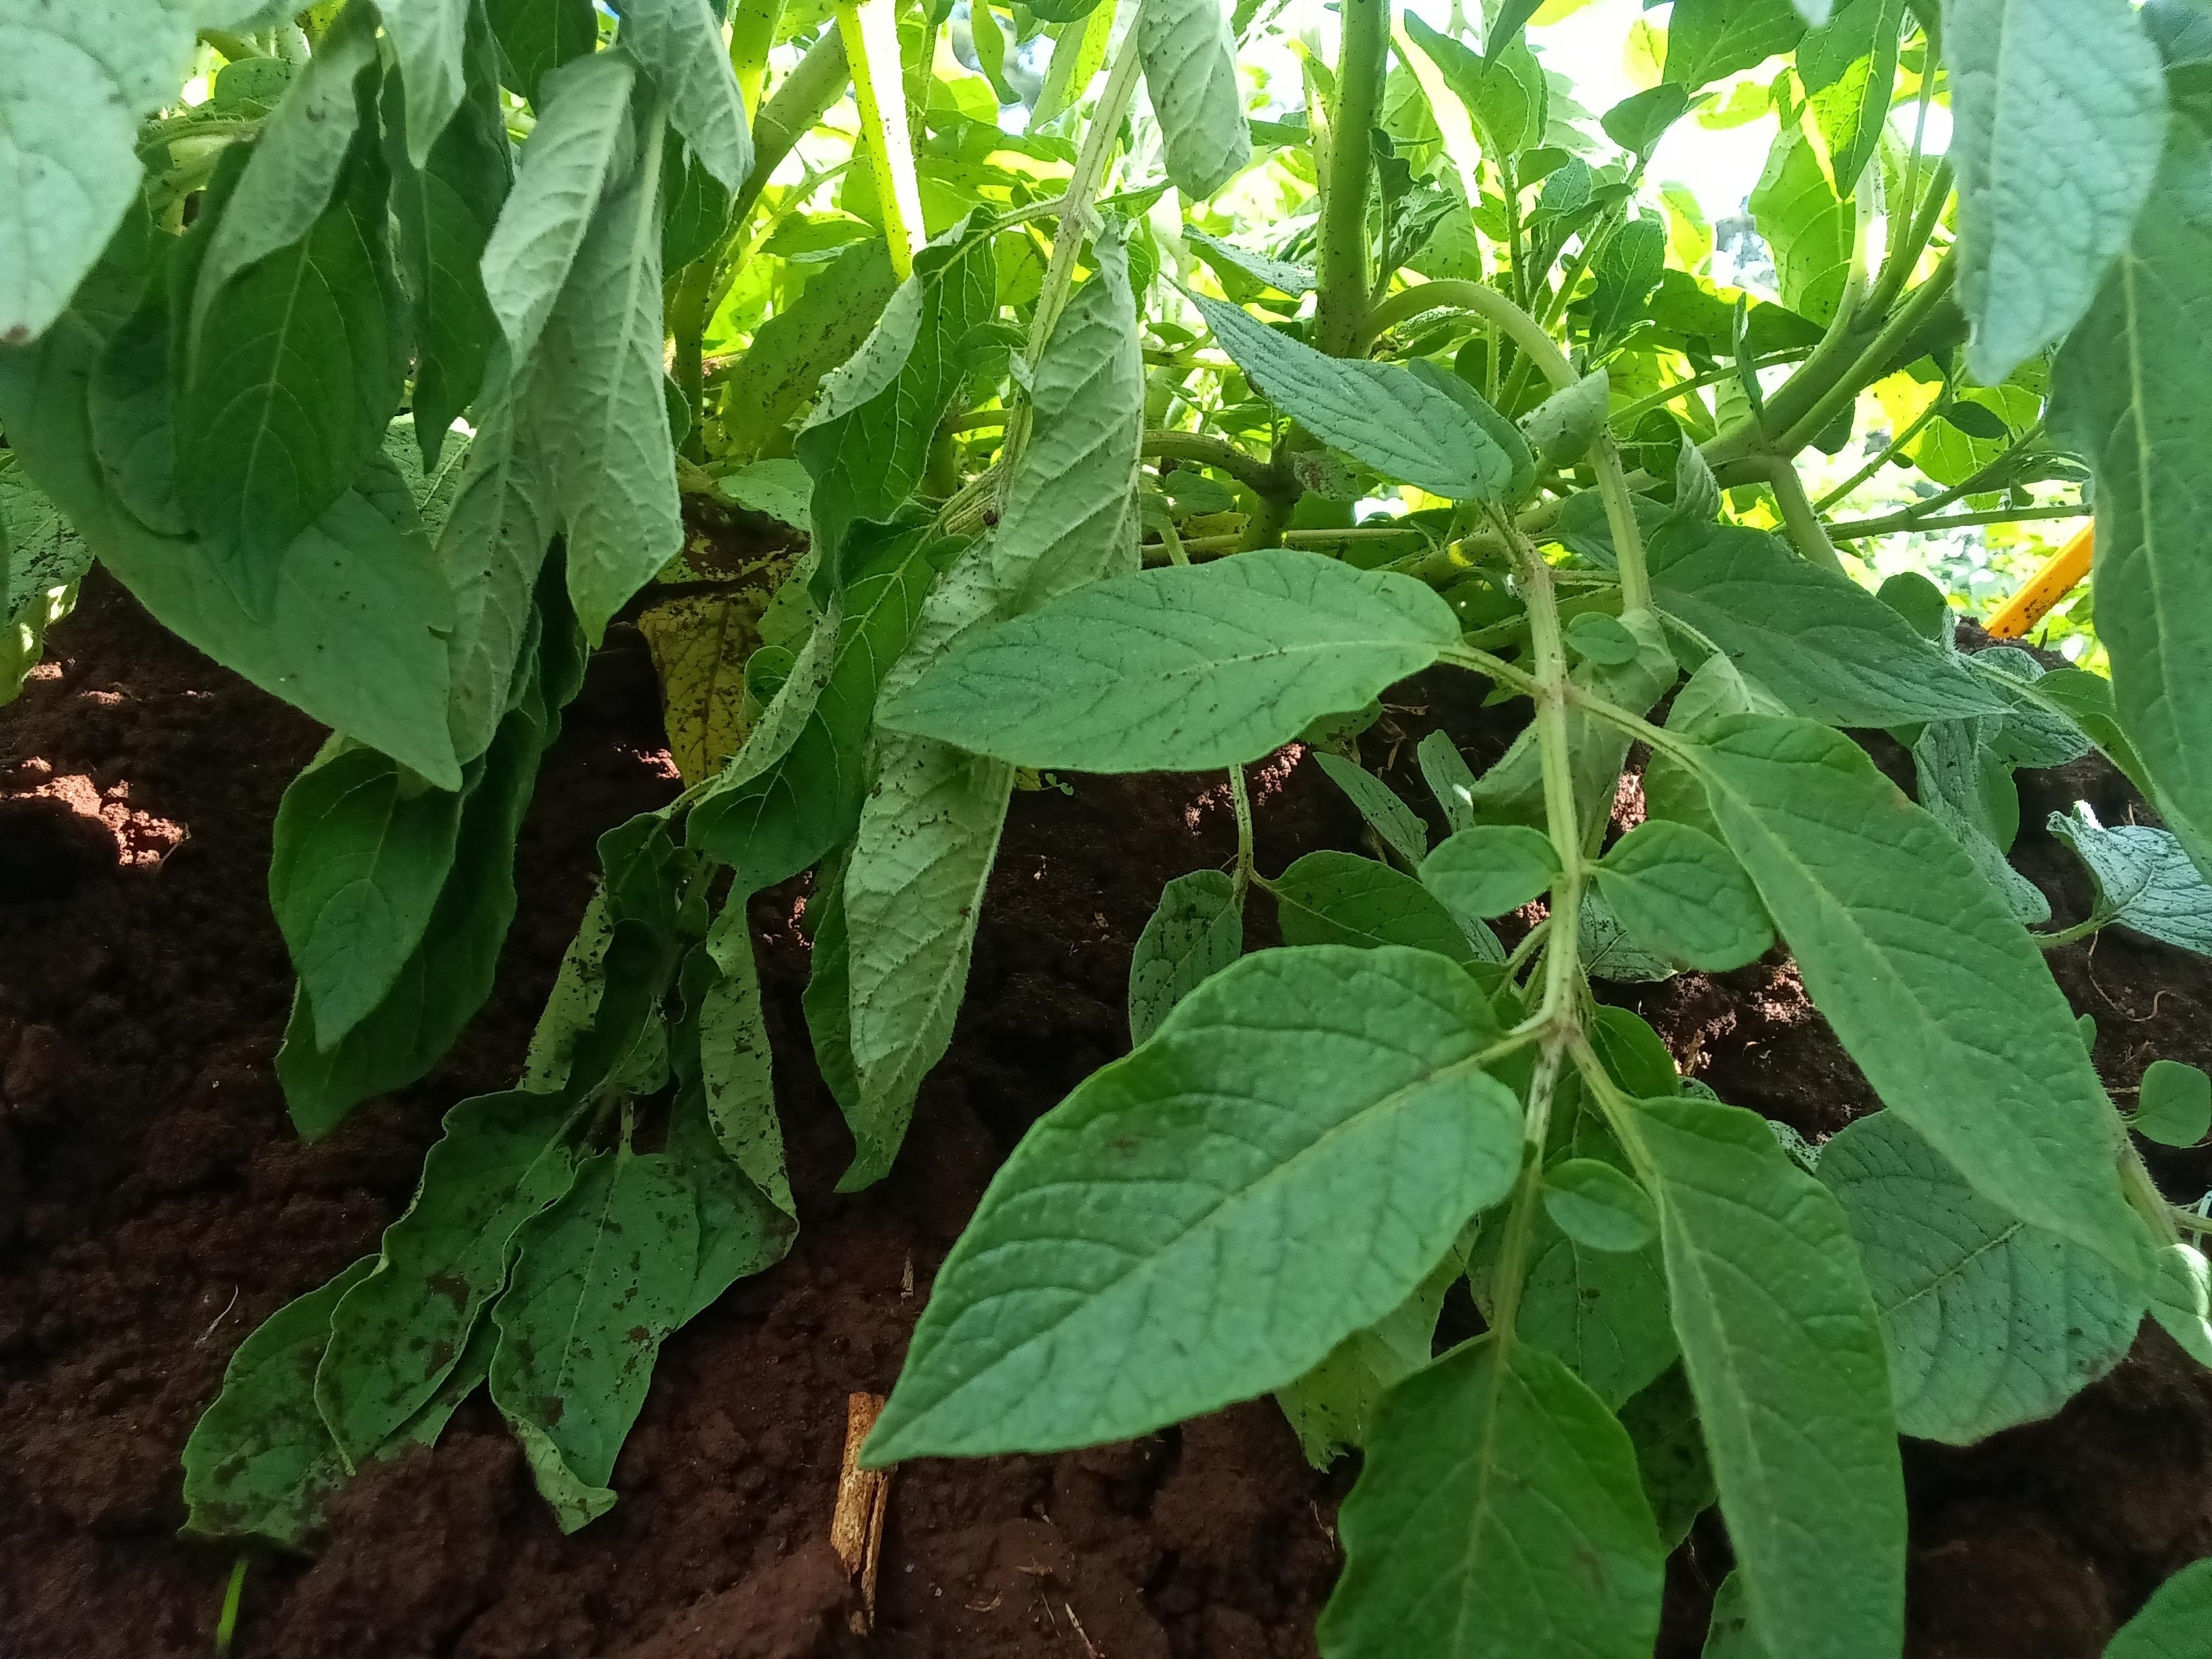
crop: potato
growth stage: flowering
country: Kenya
